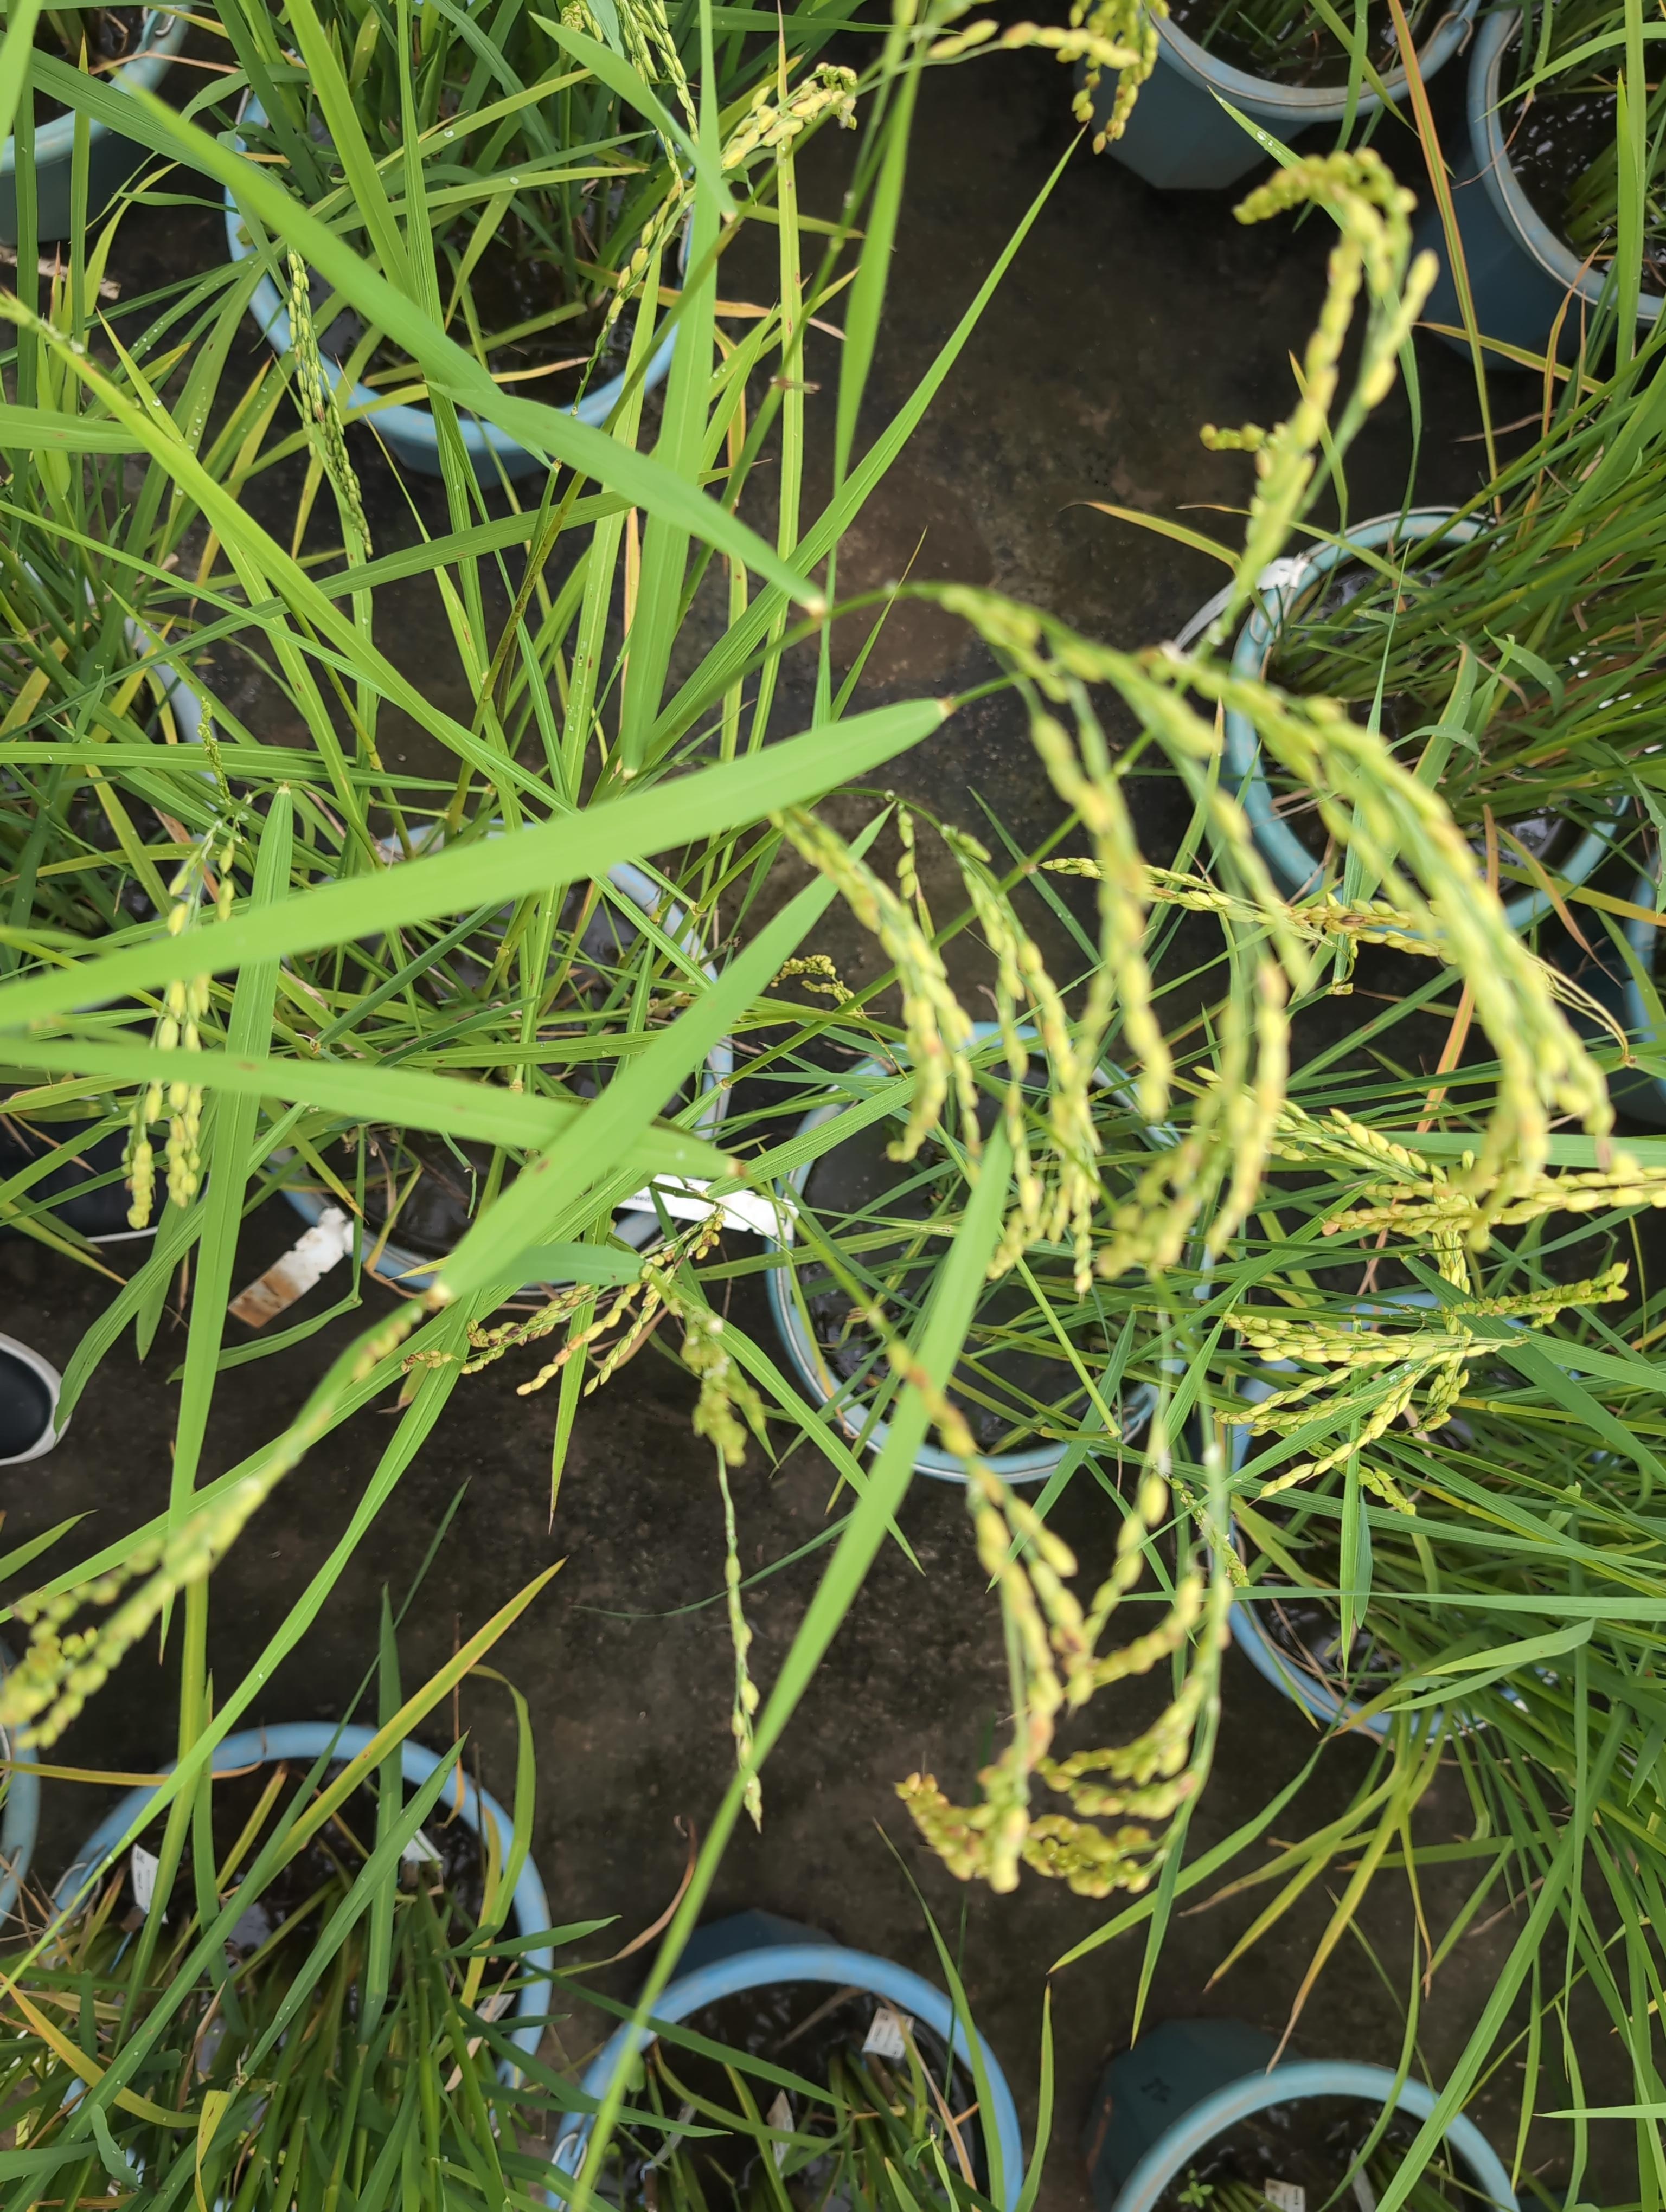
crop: rice
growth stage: stage dough
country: Côte d'Ivoire
